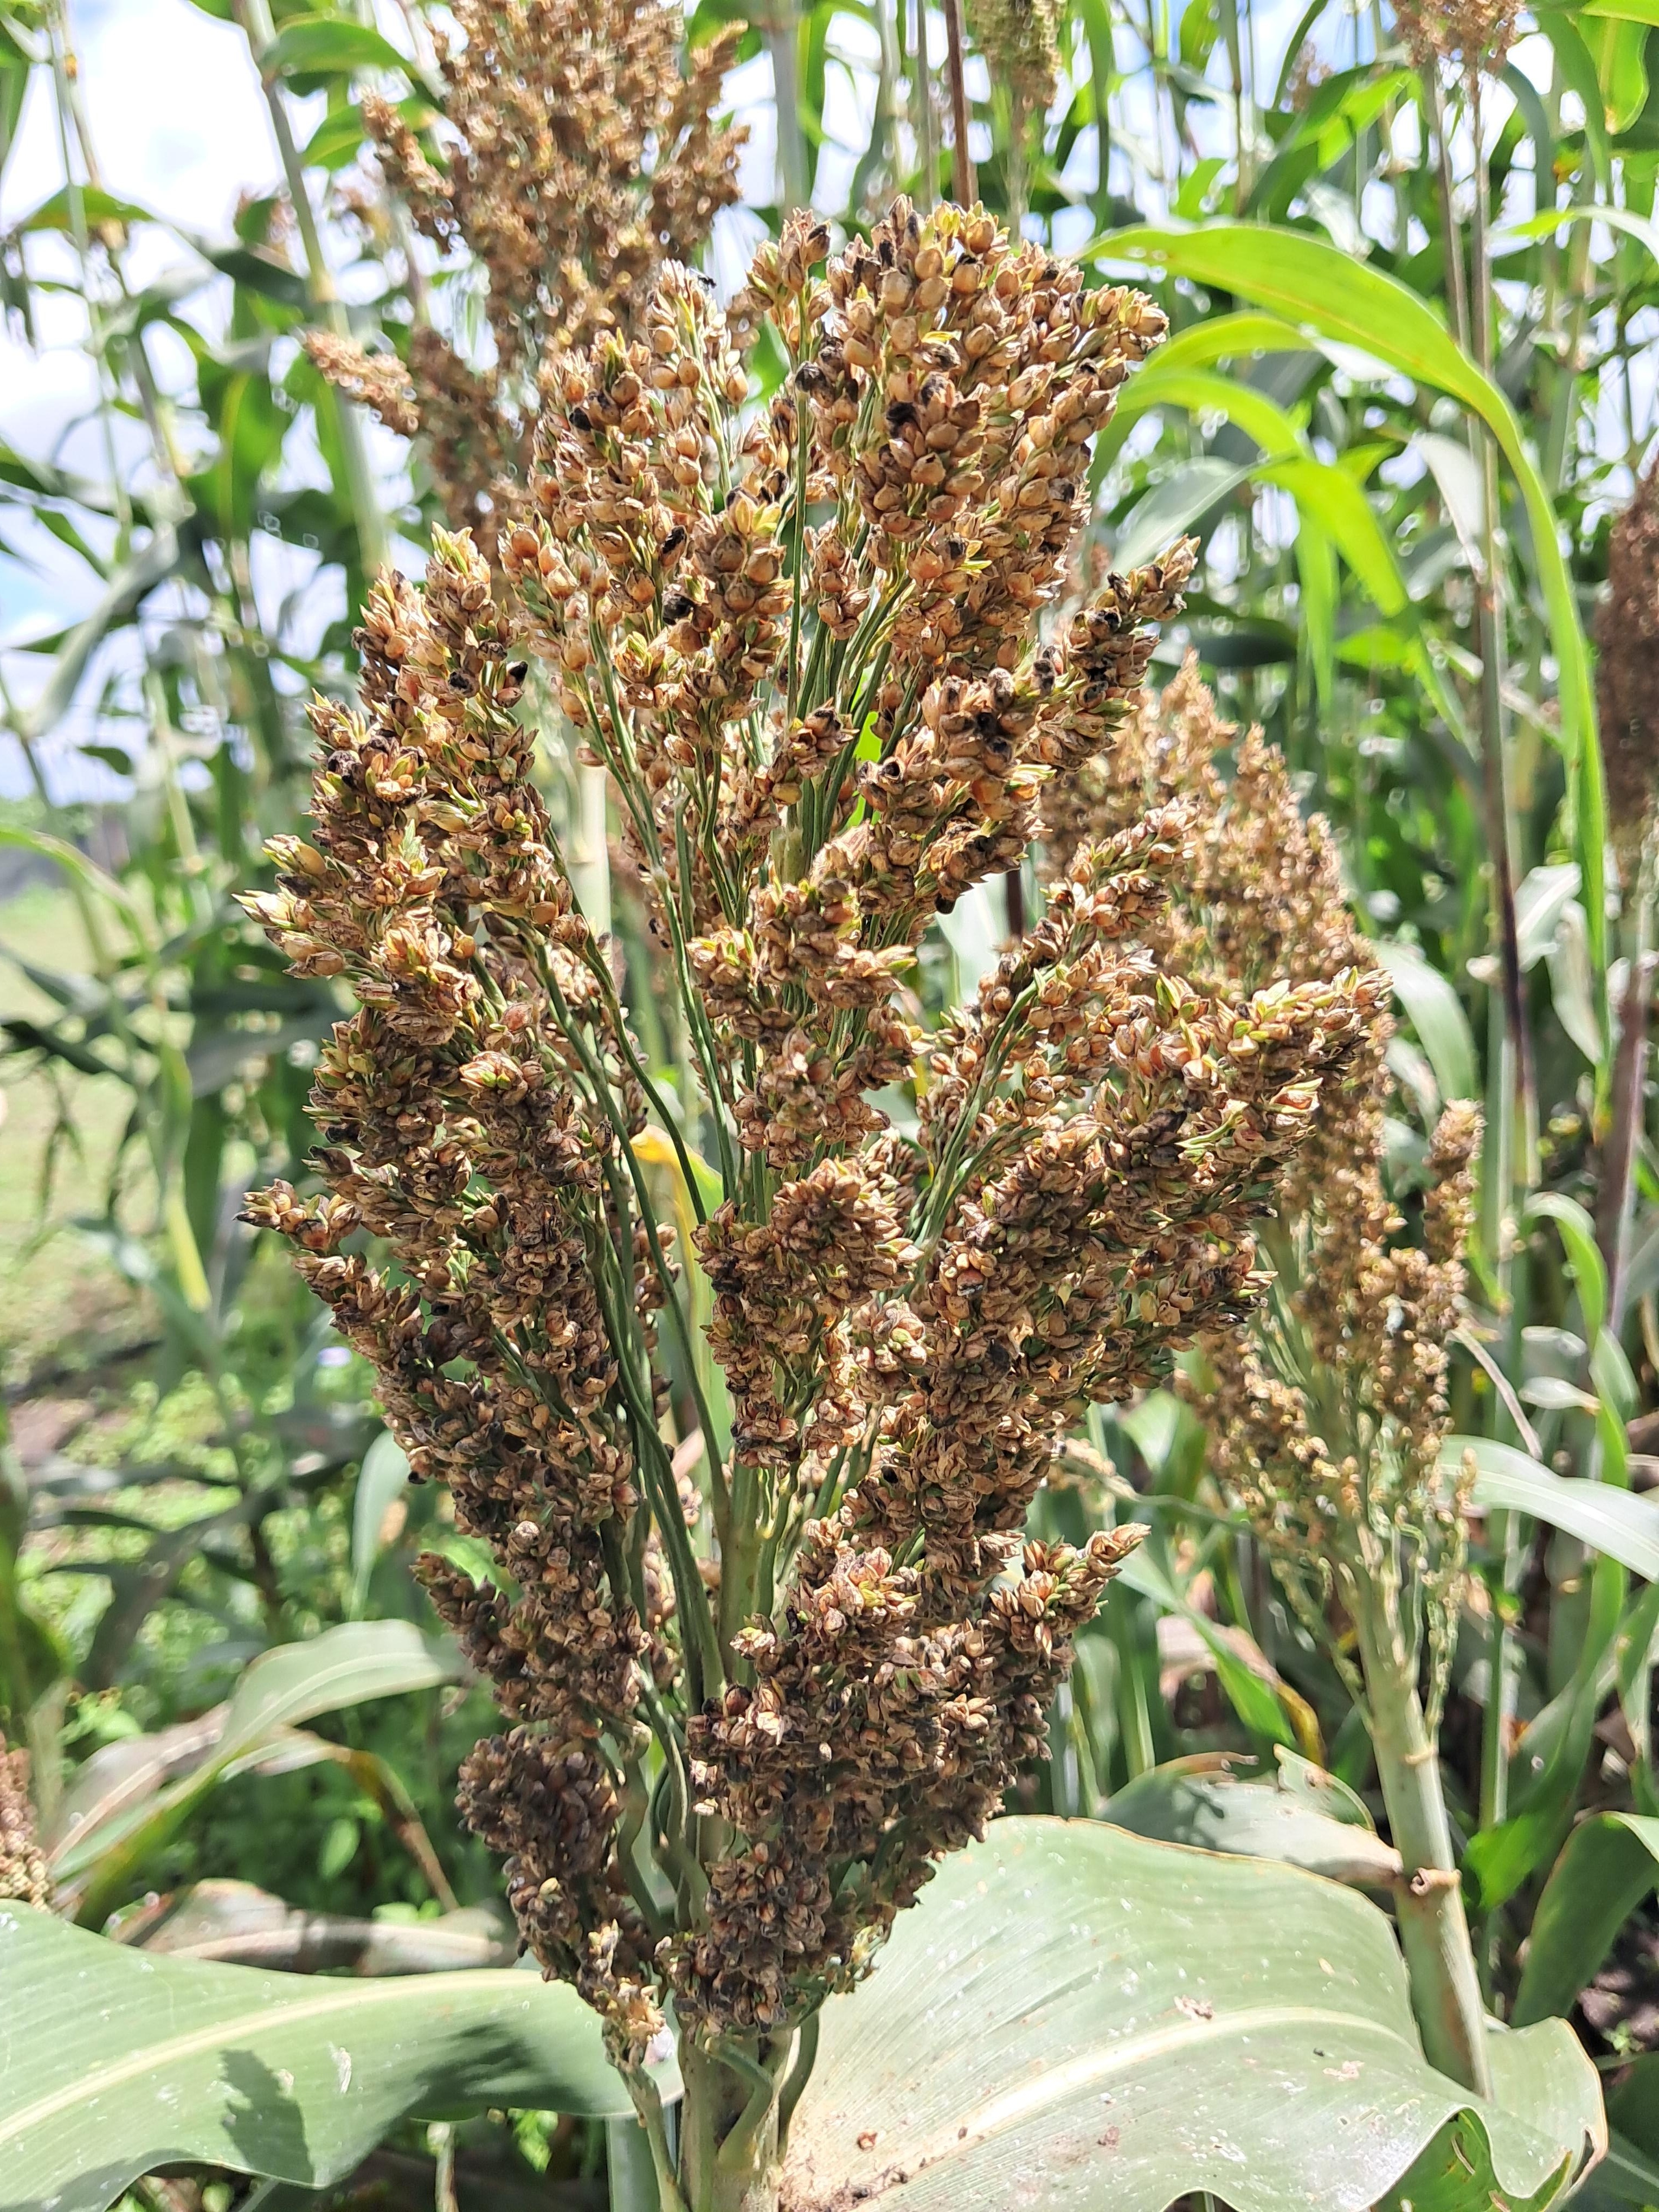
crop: sorghum
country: Tanzania
